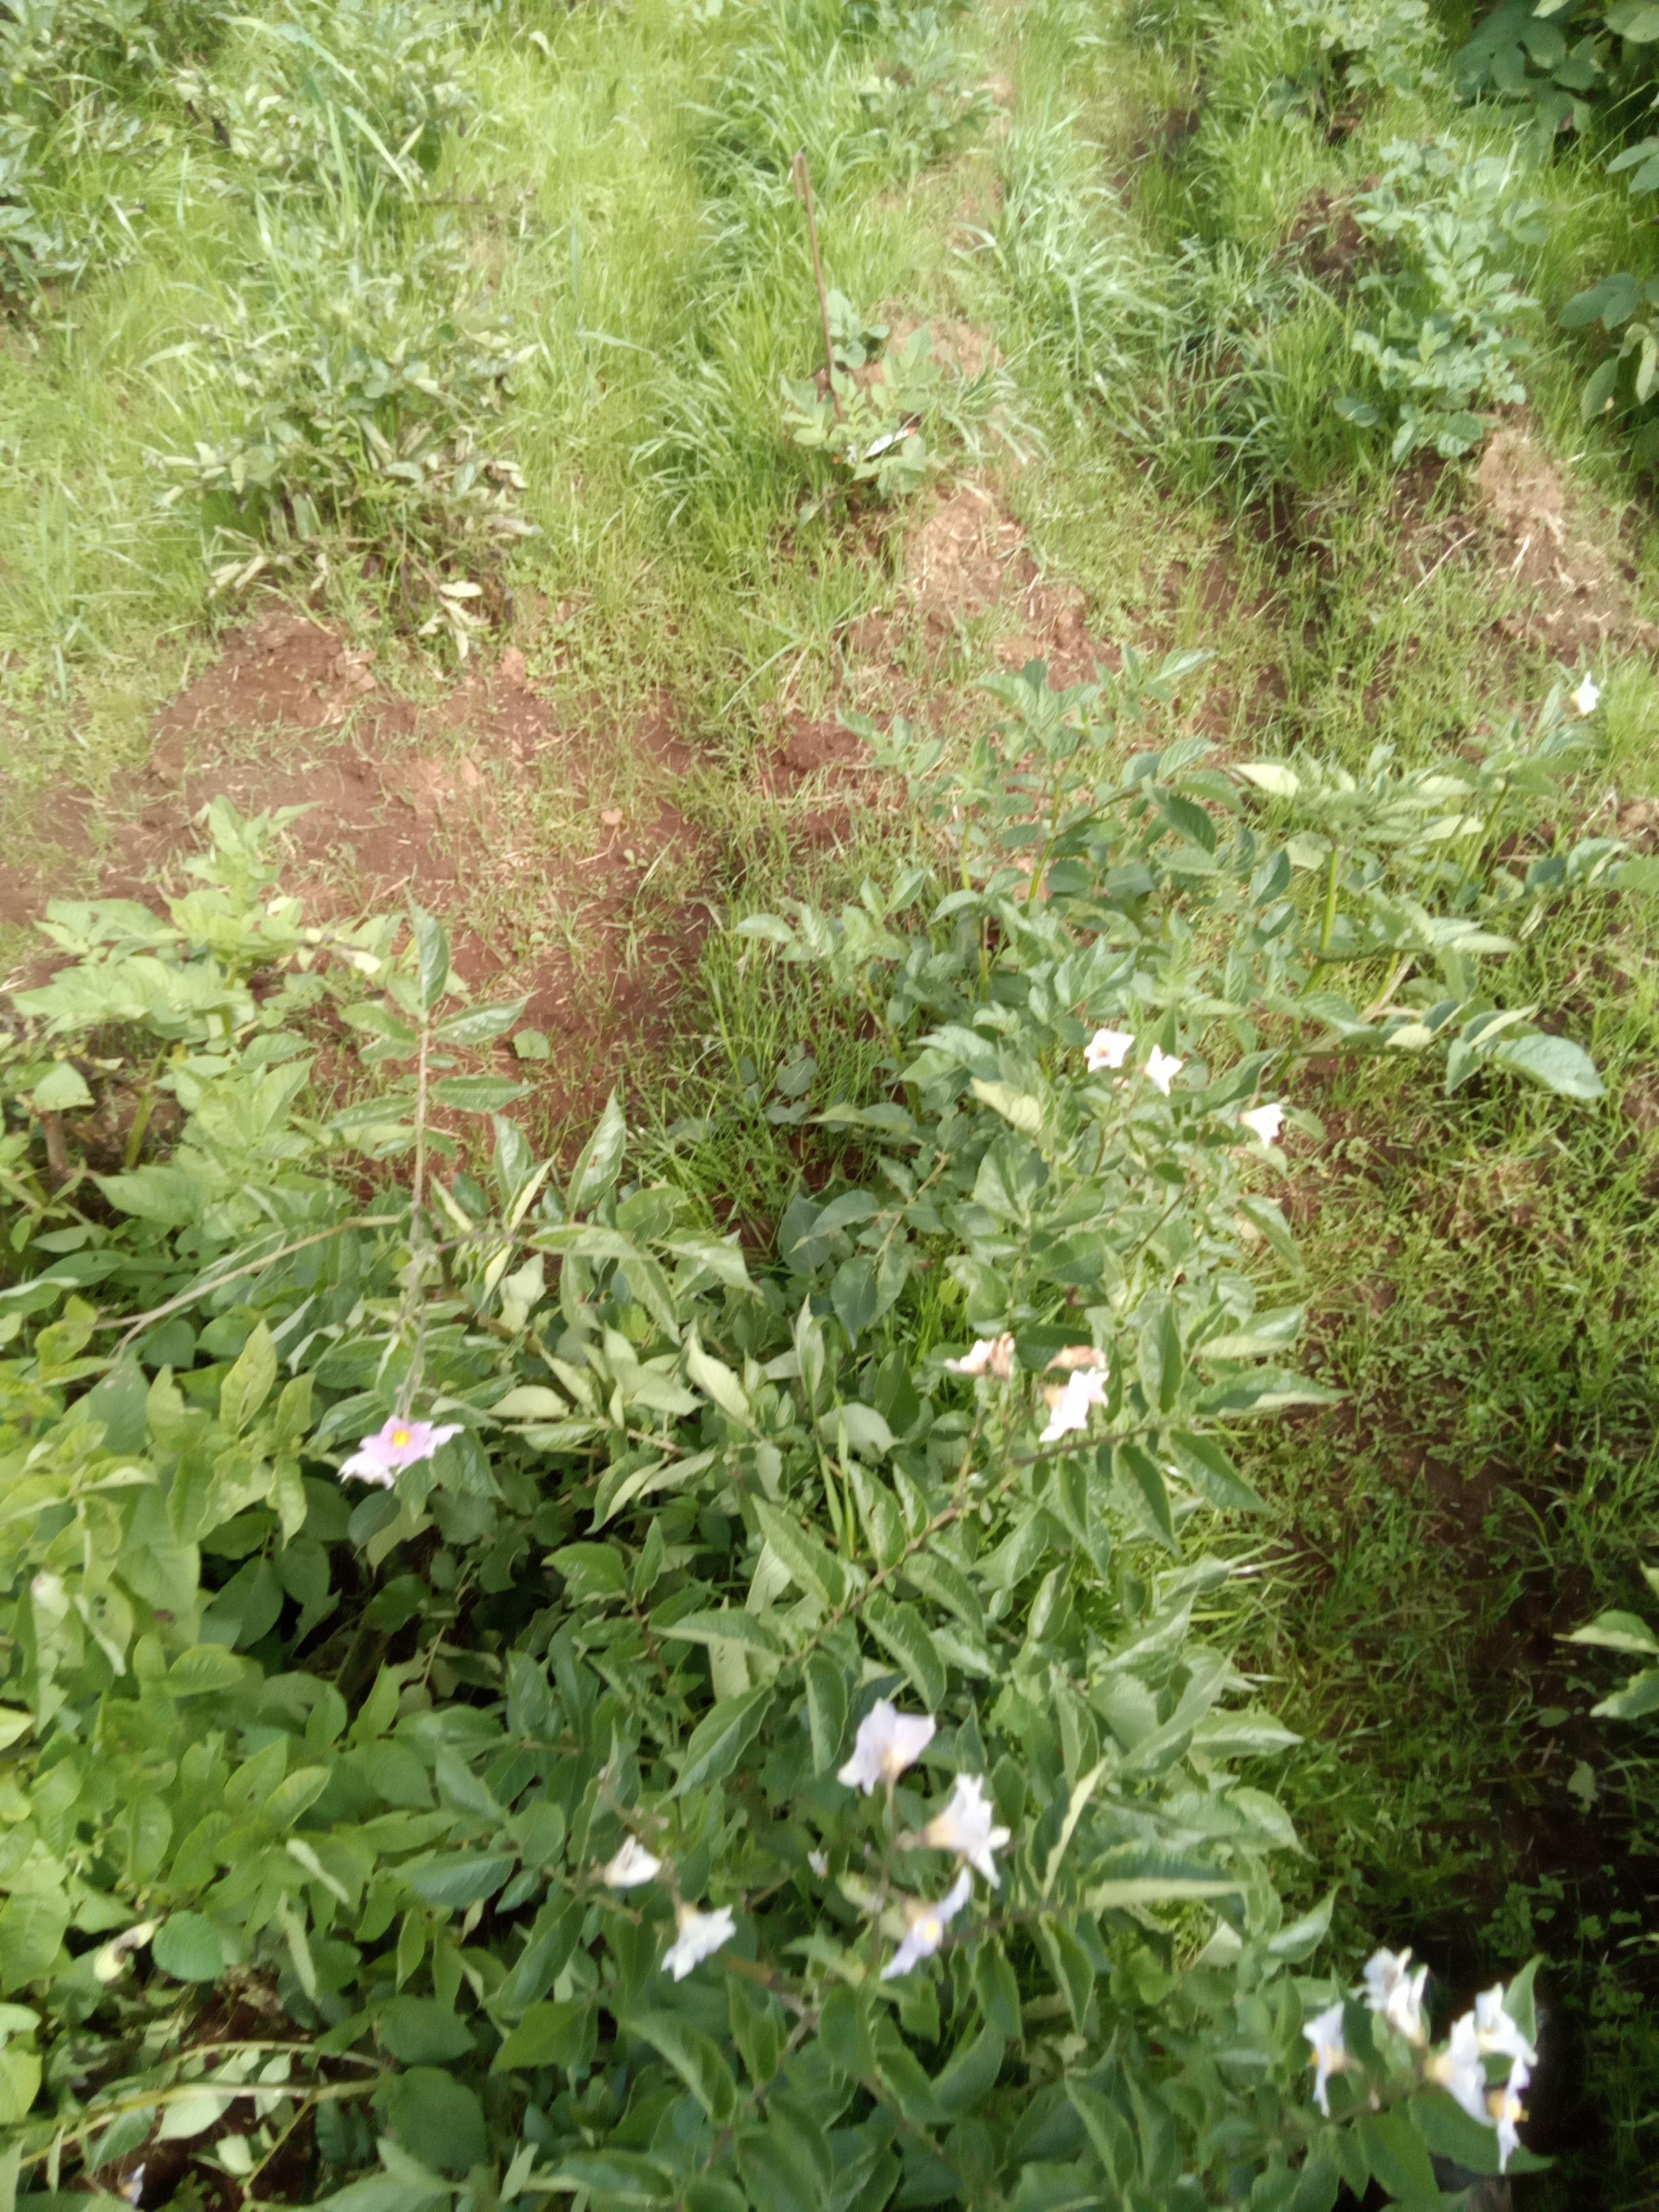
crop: potato
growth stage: flowering
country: Kenya
